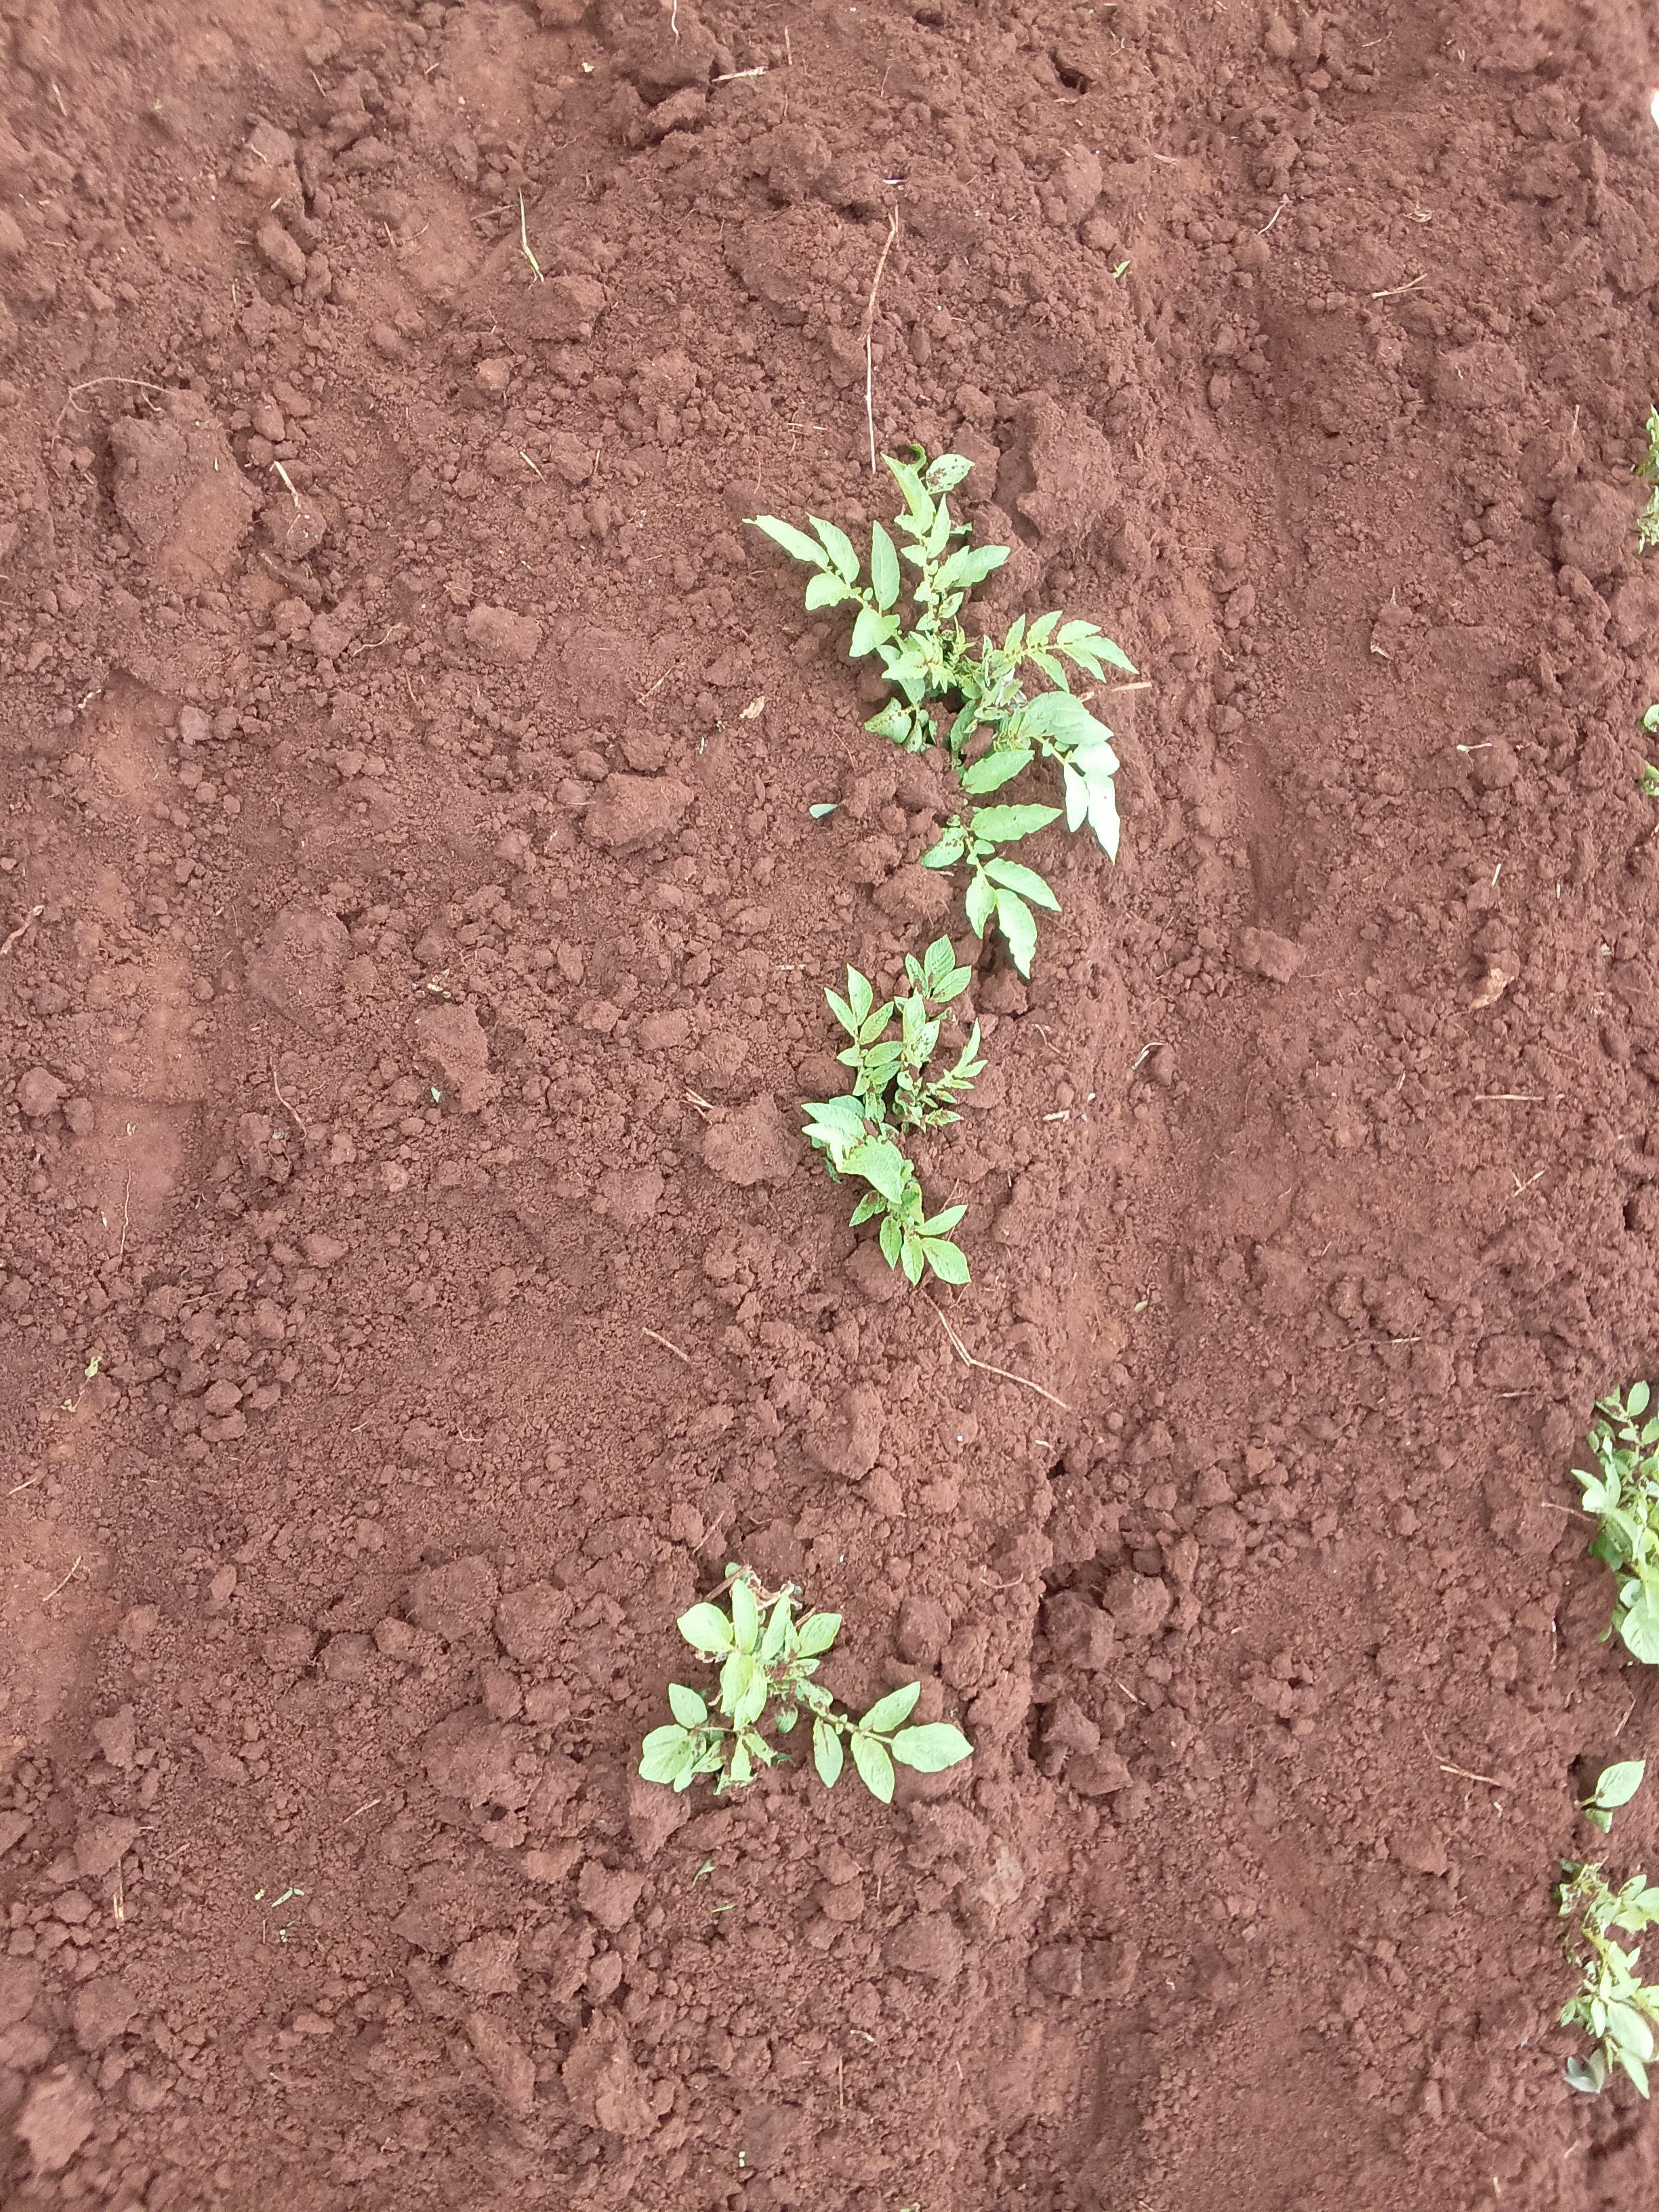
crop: potato
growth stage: sprouting emergence
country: Kenya
